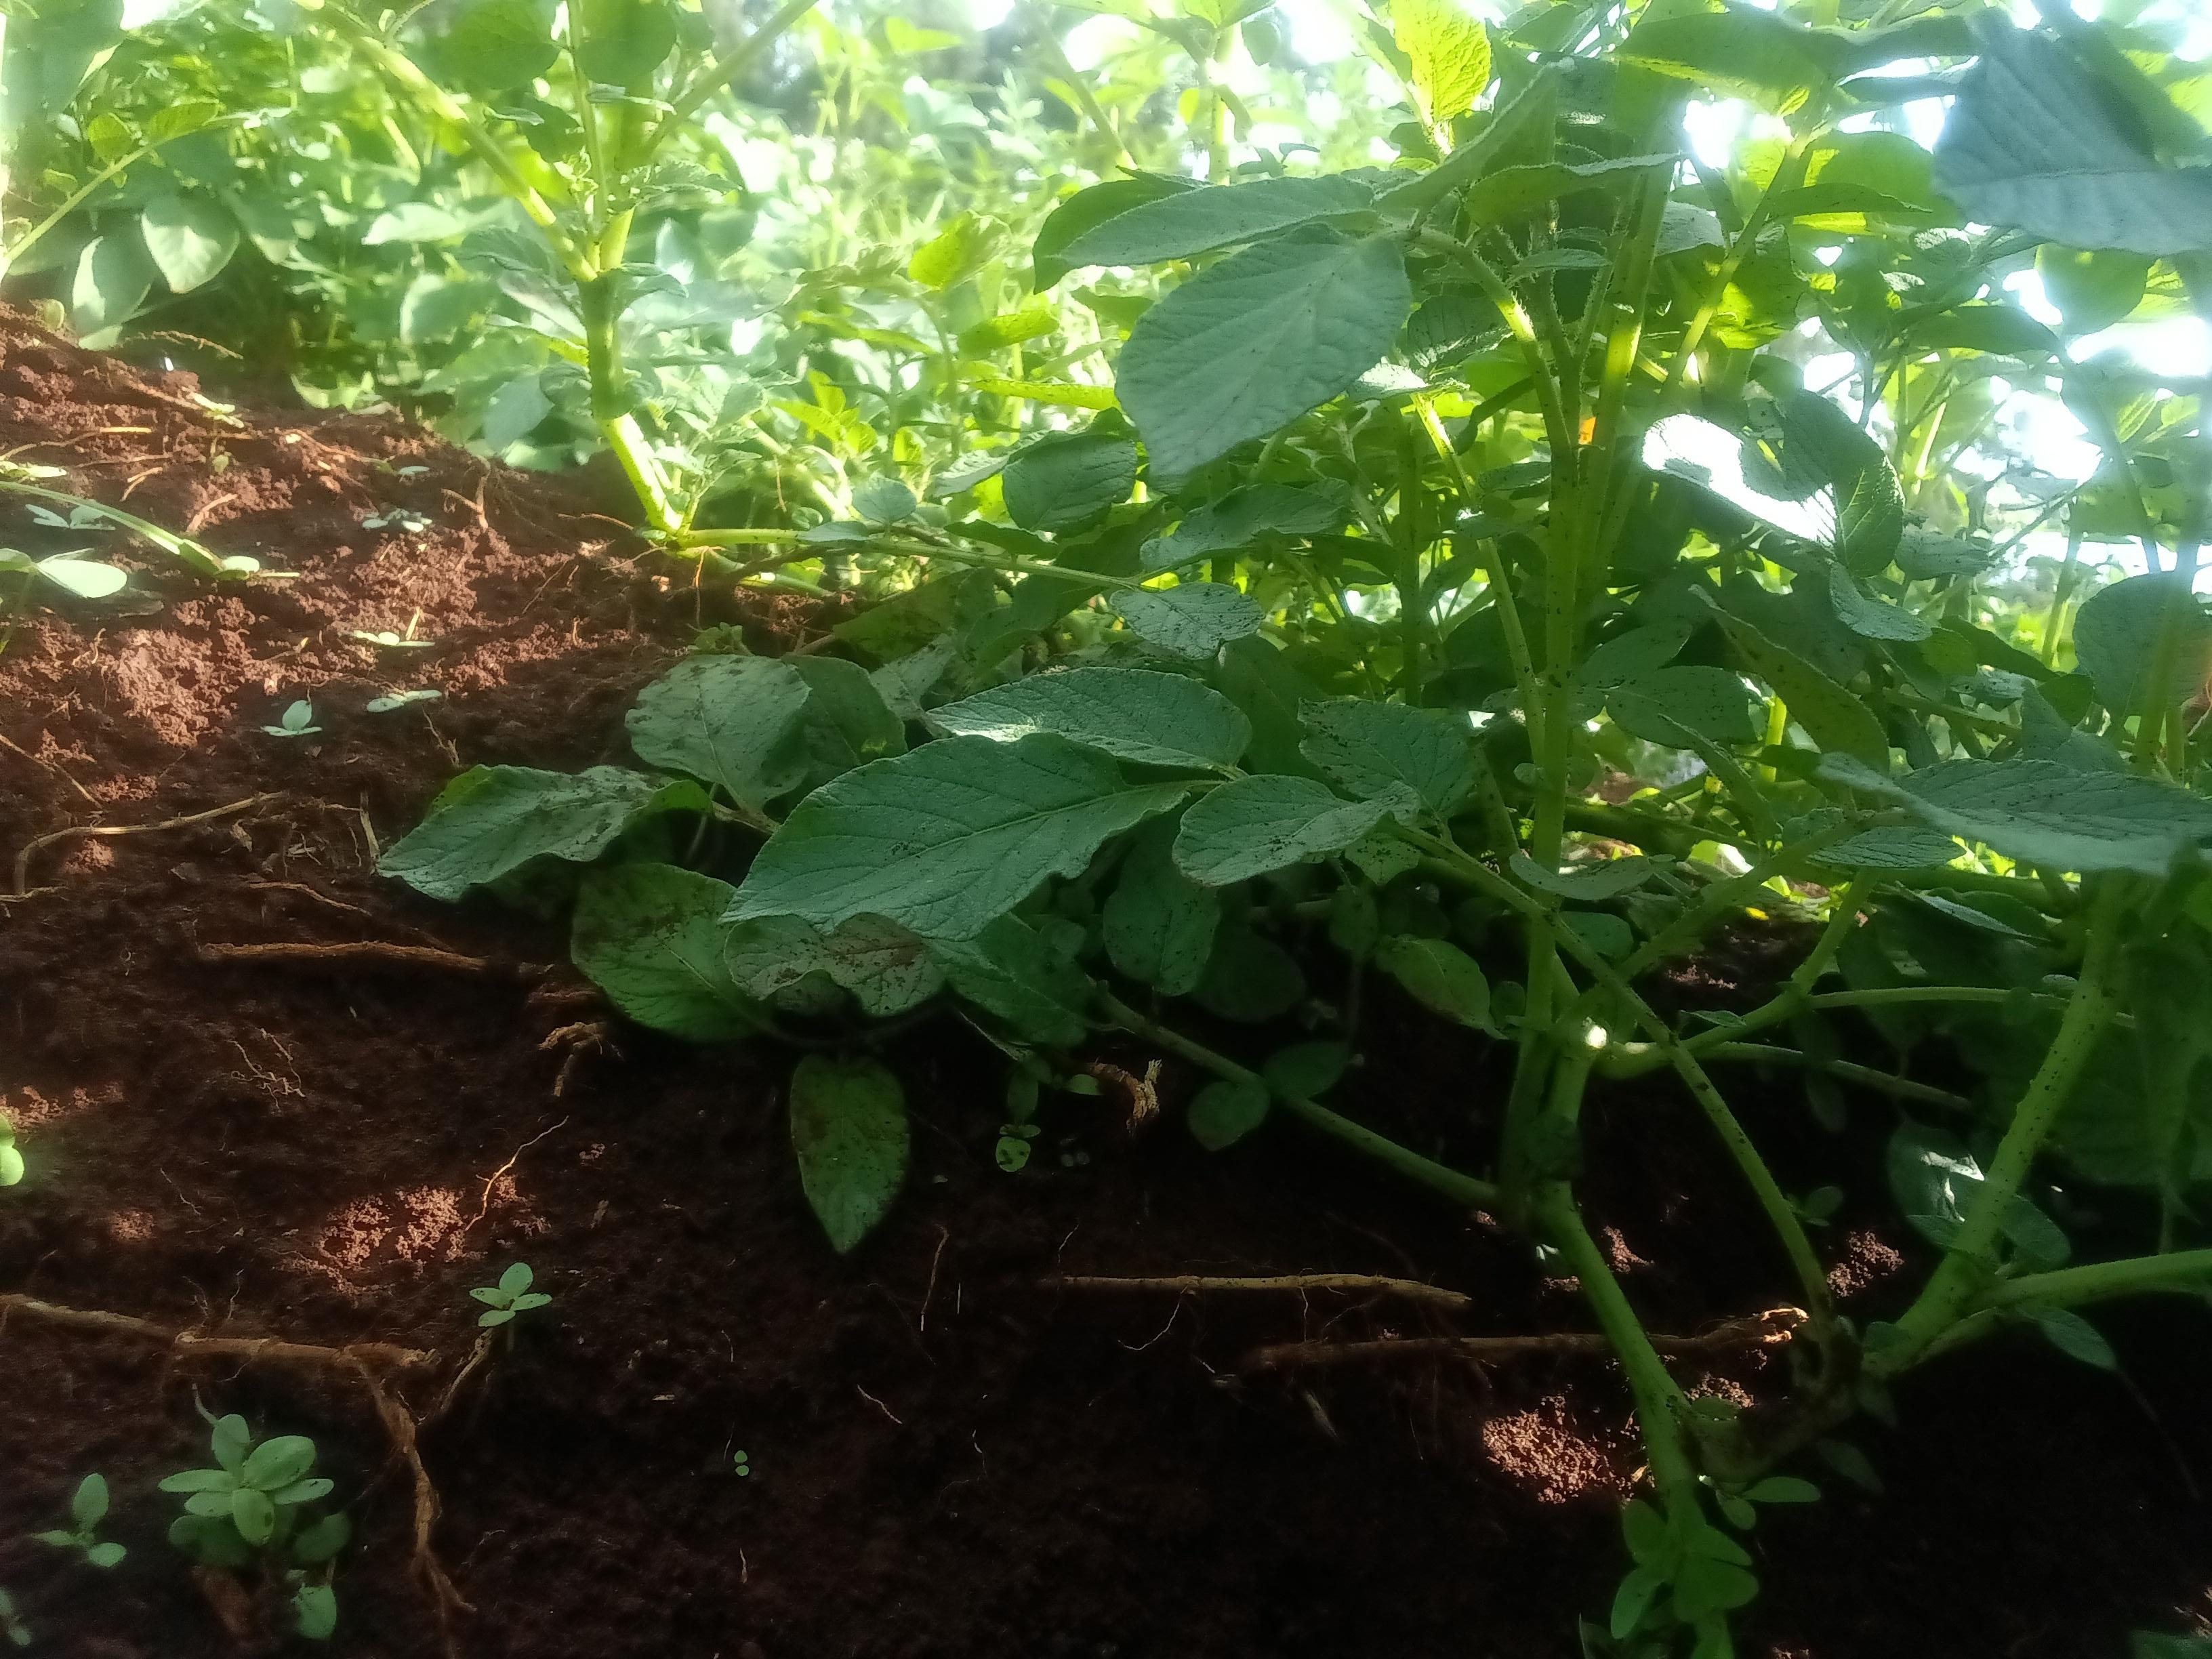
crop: potato
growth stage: flowering
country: Kenya
